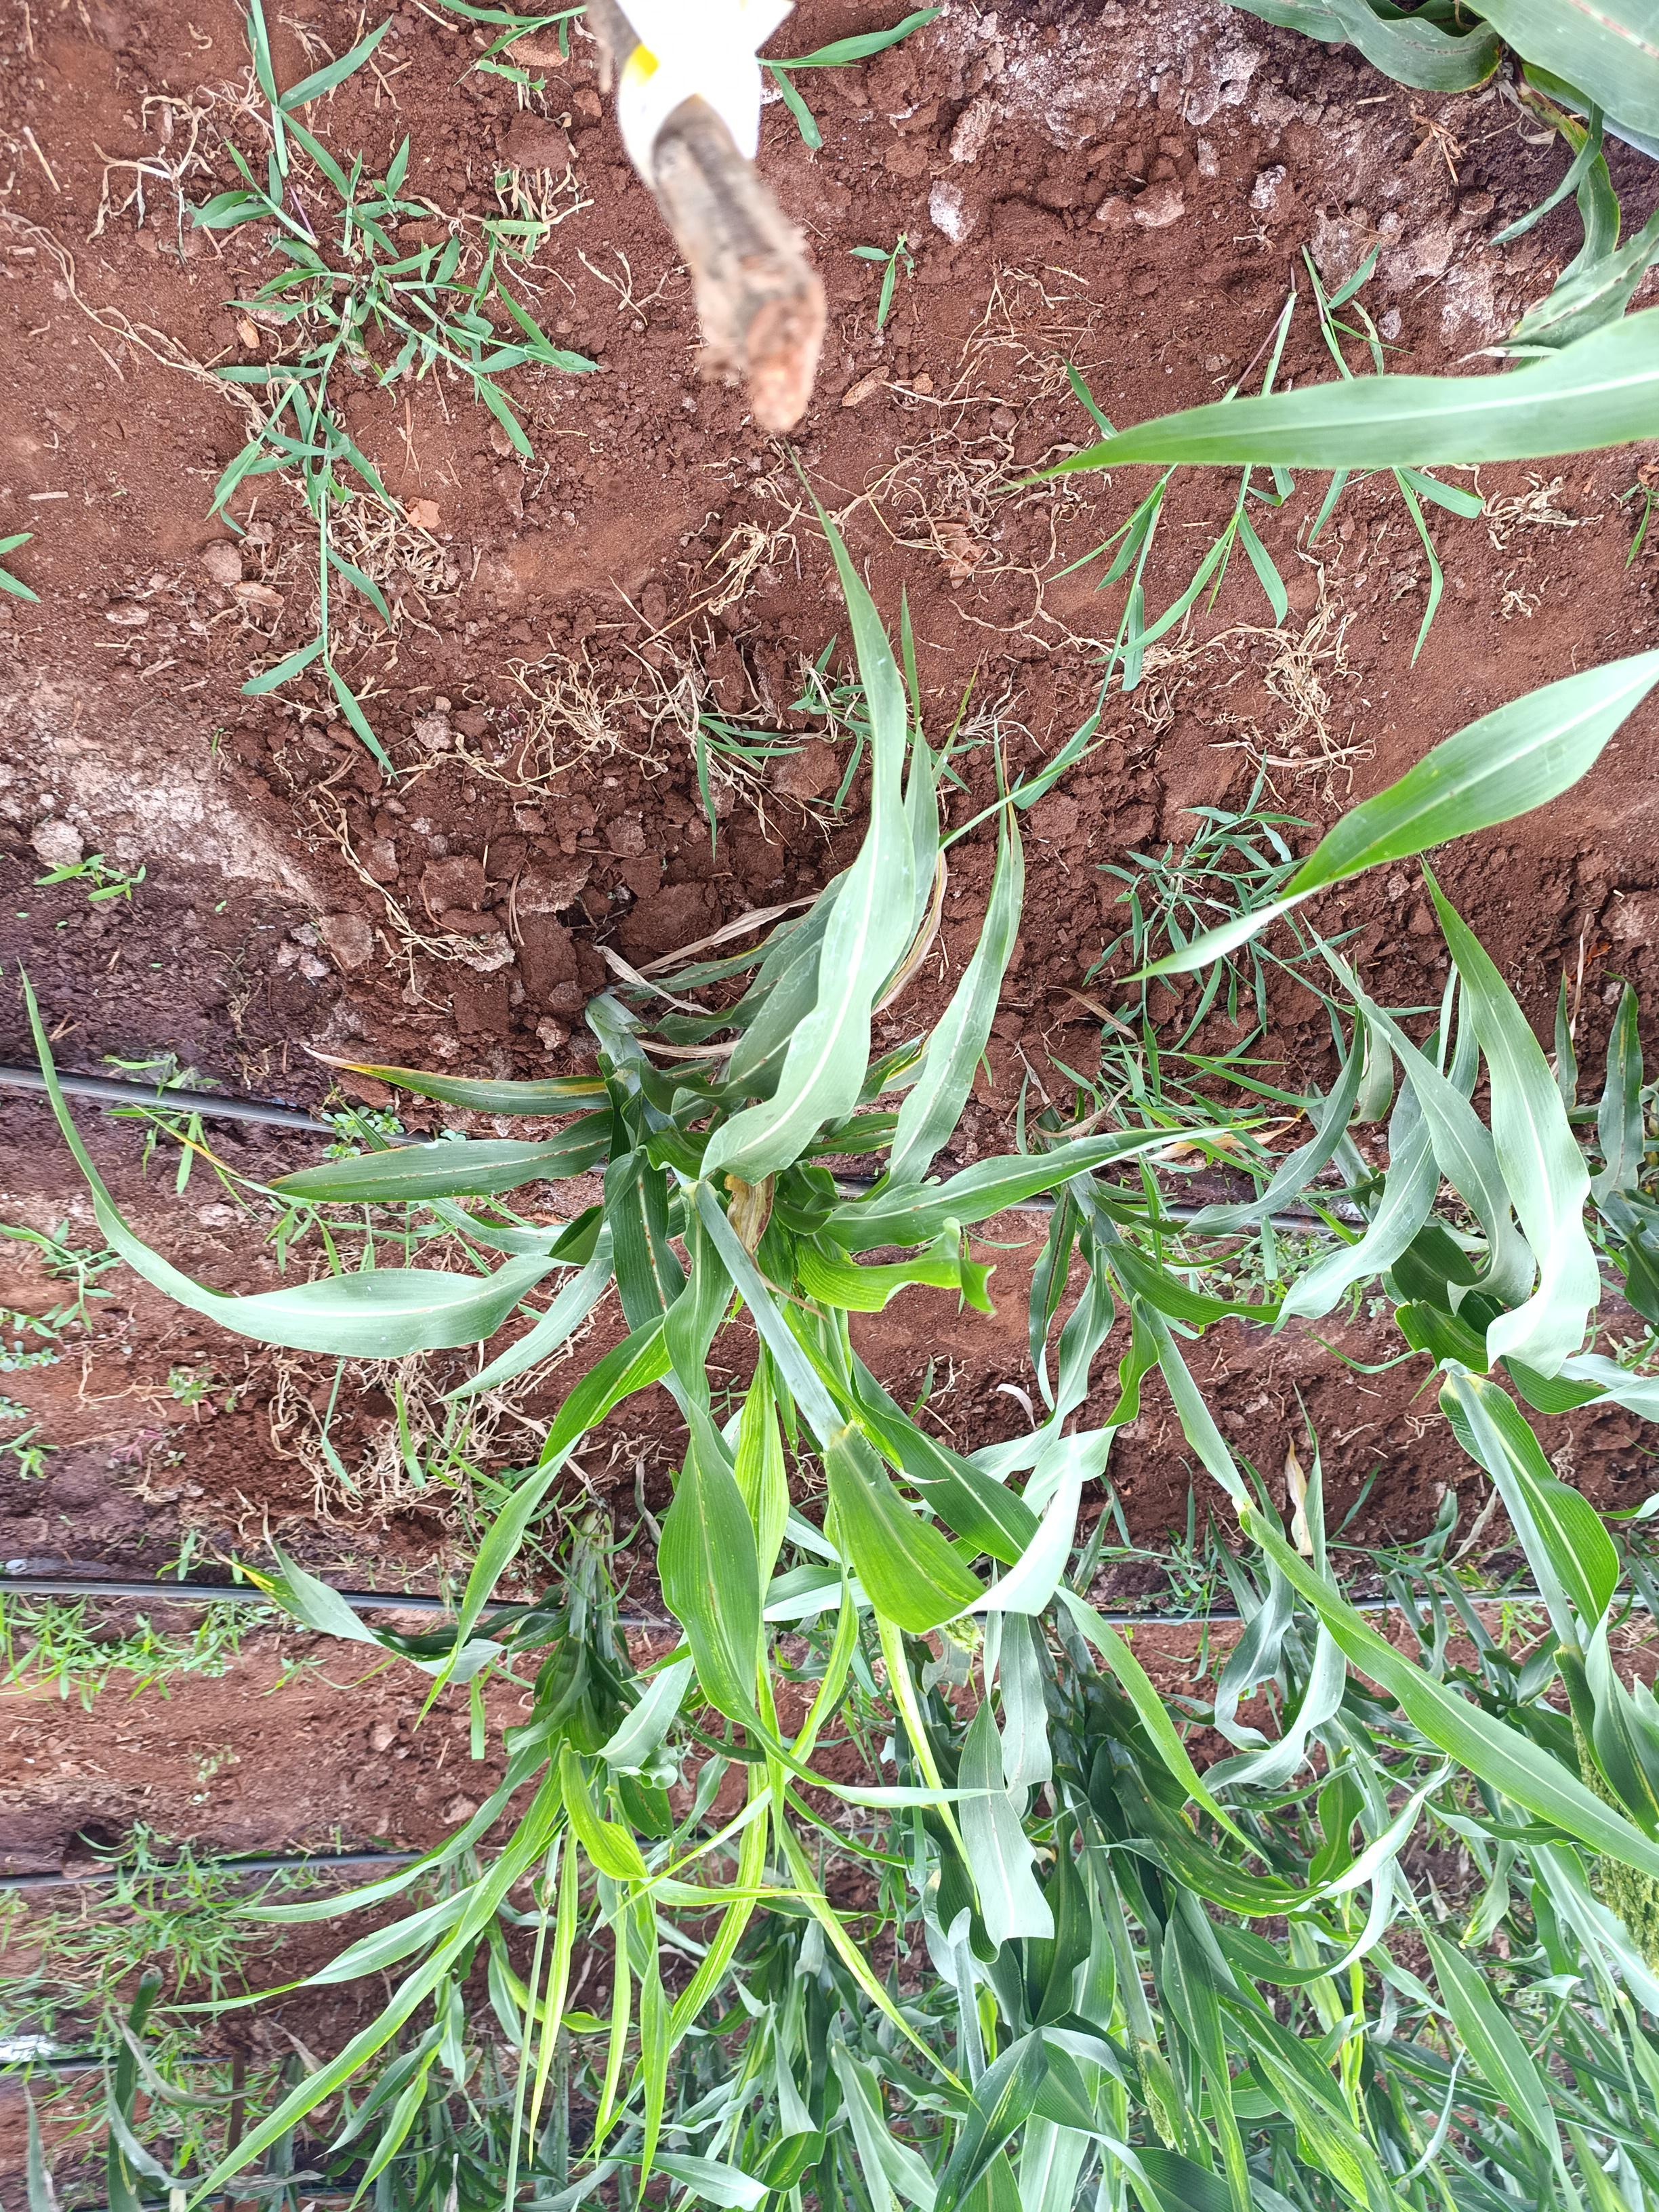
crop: sorghum
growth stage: flowering
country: Kenya
